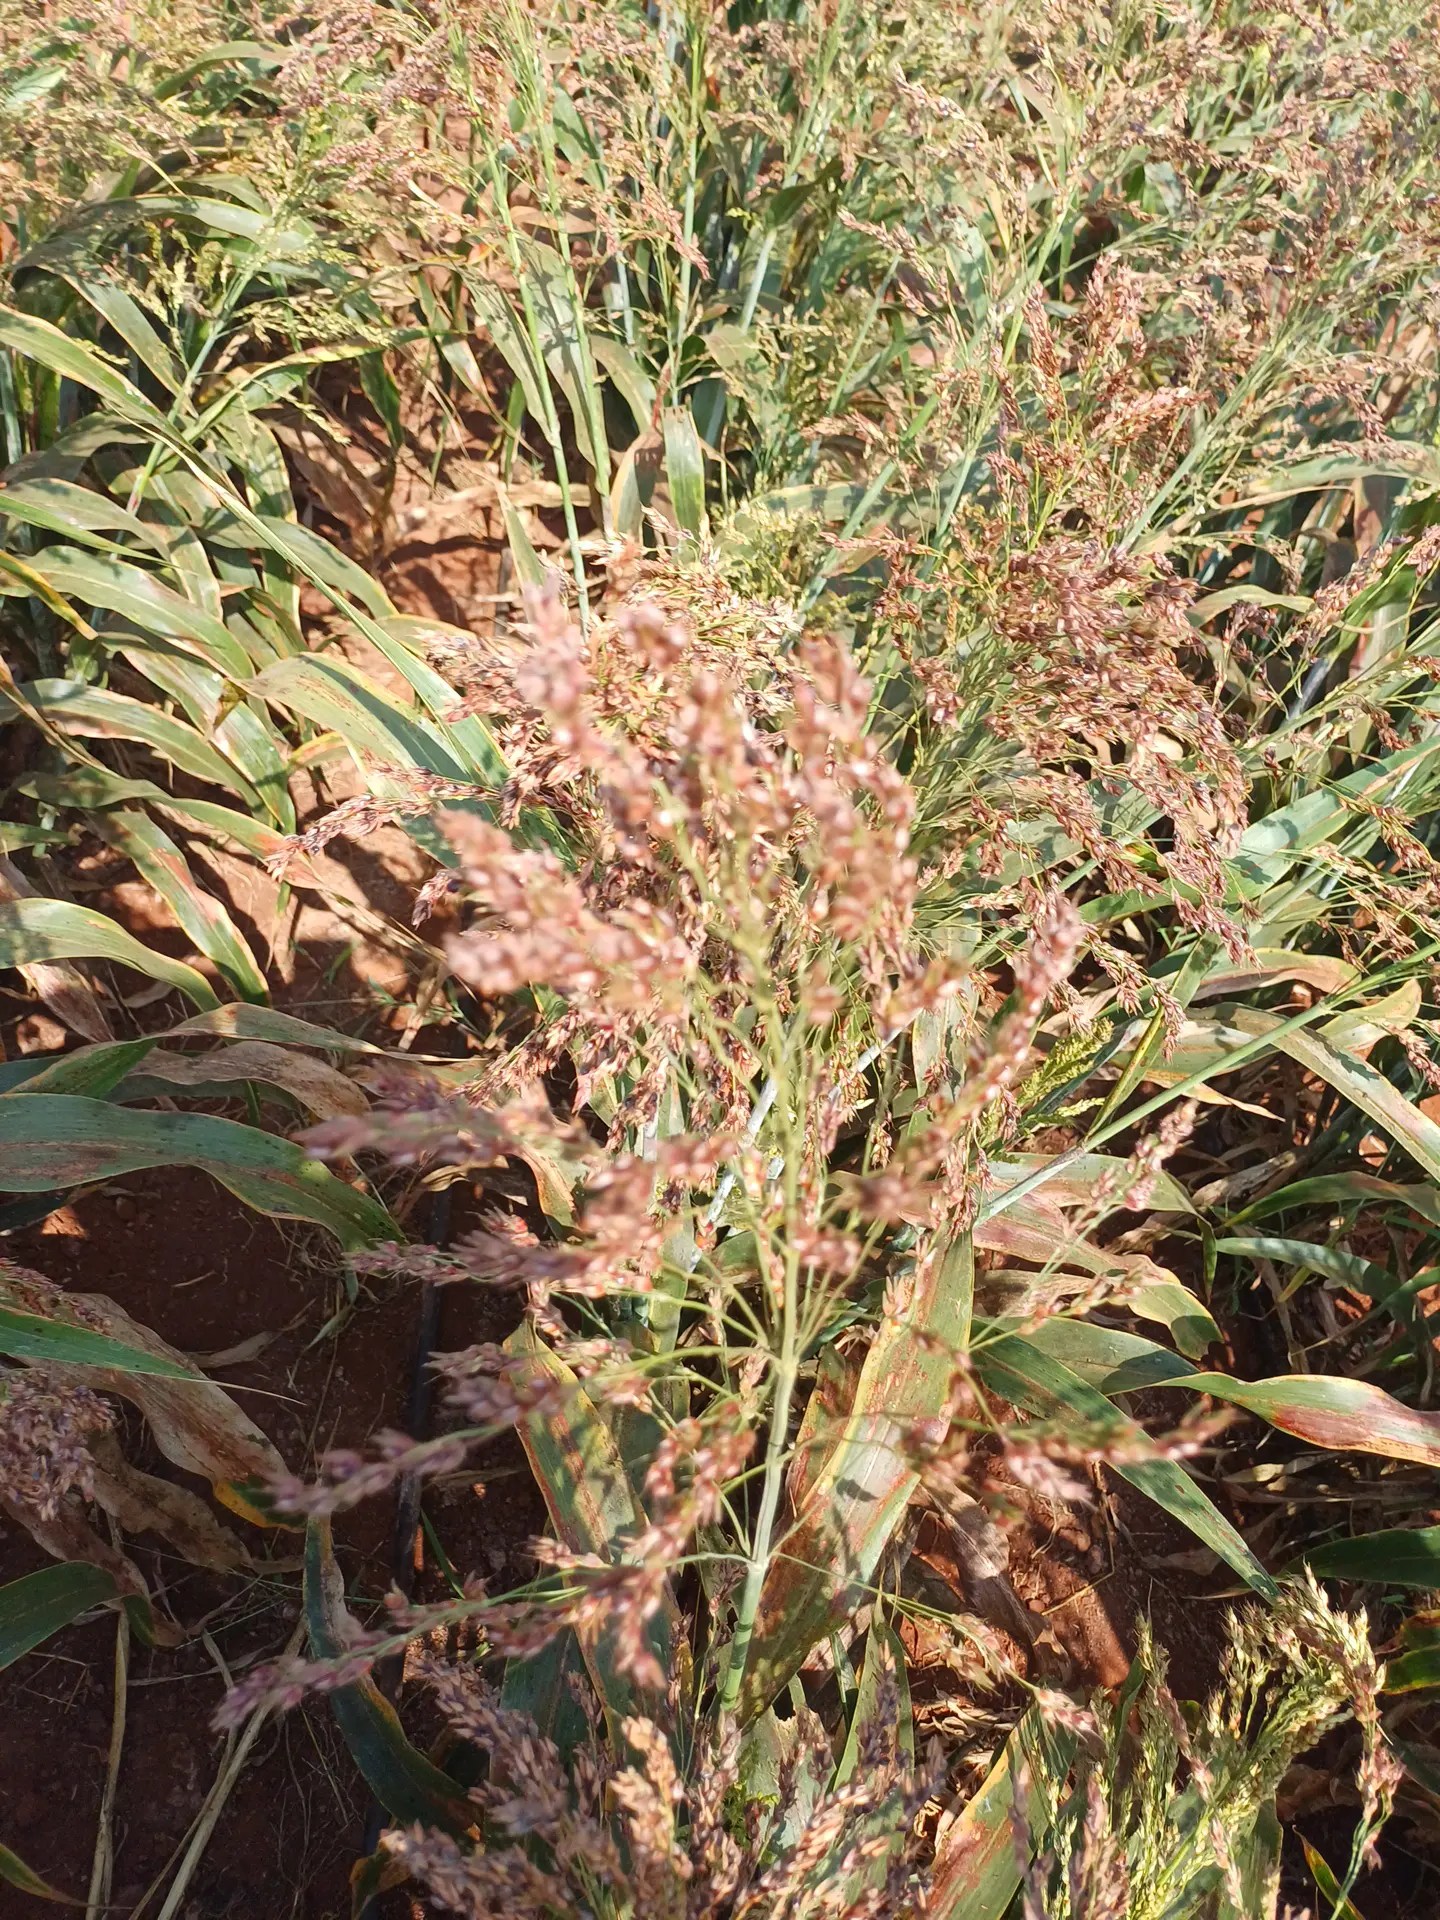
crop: sorghum
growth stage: maturity
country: Kenya
